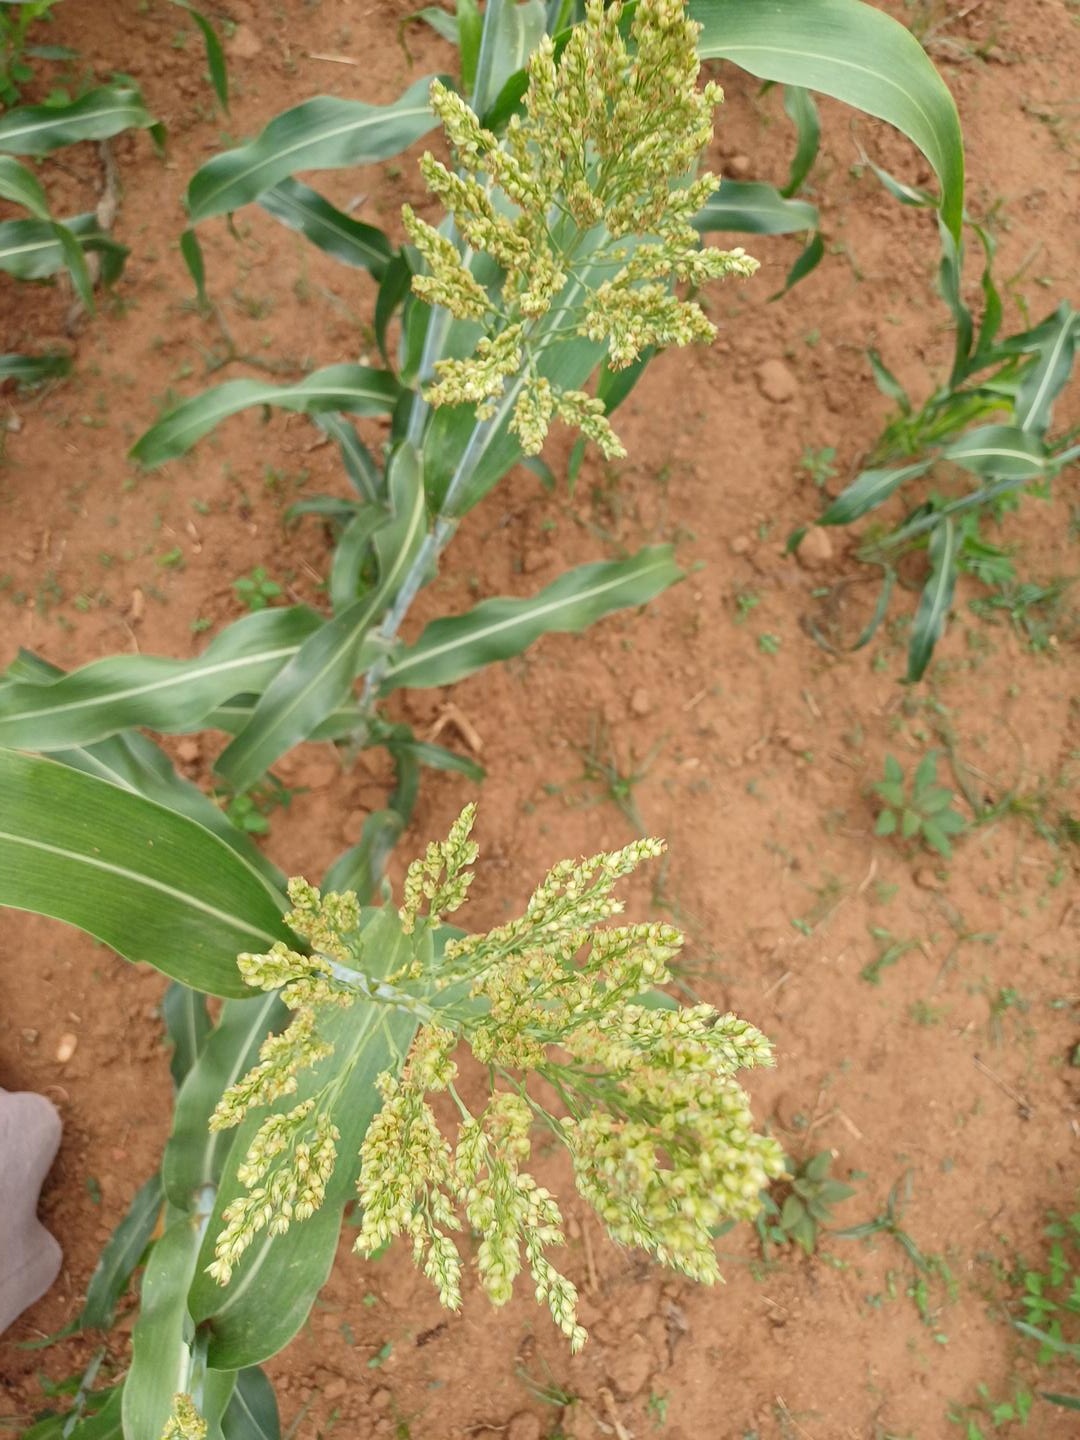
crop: sorghum
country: Kenya
